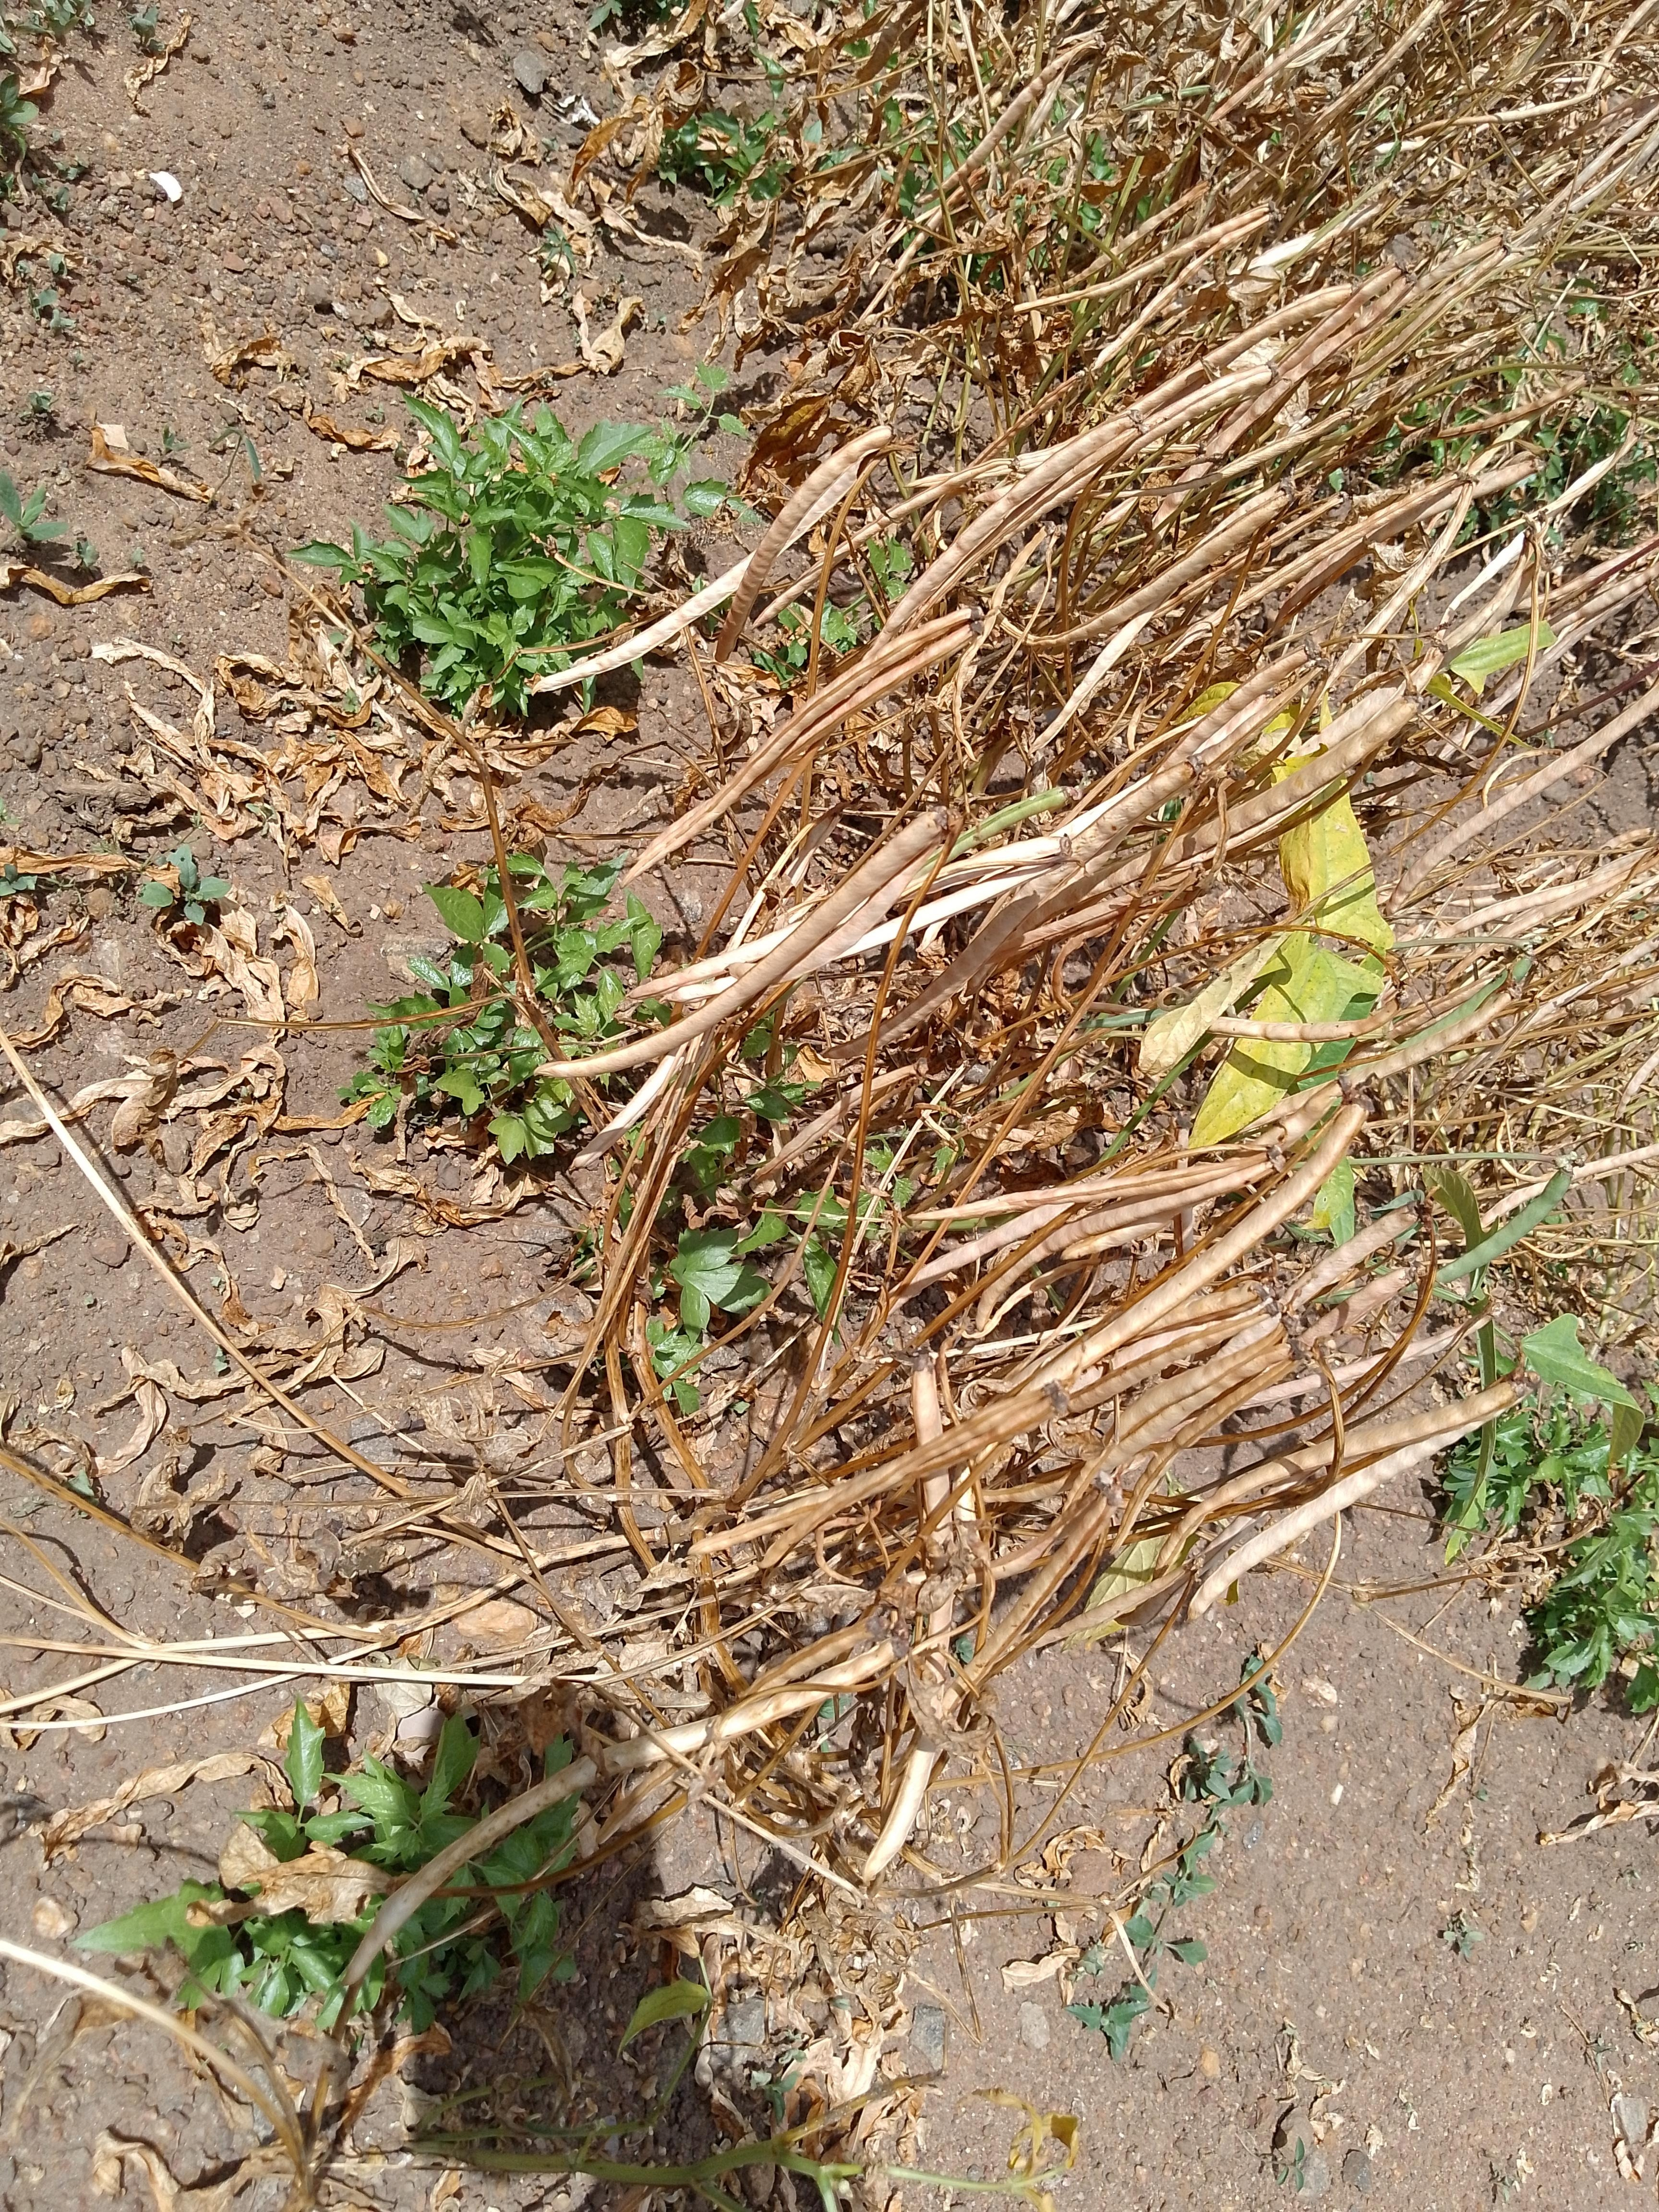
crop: cowpea
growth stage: harvest maturity
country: Malawi
